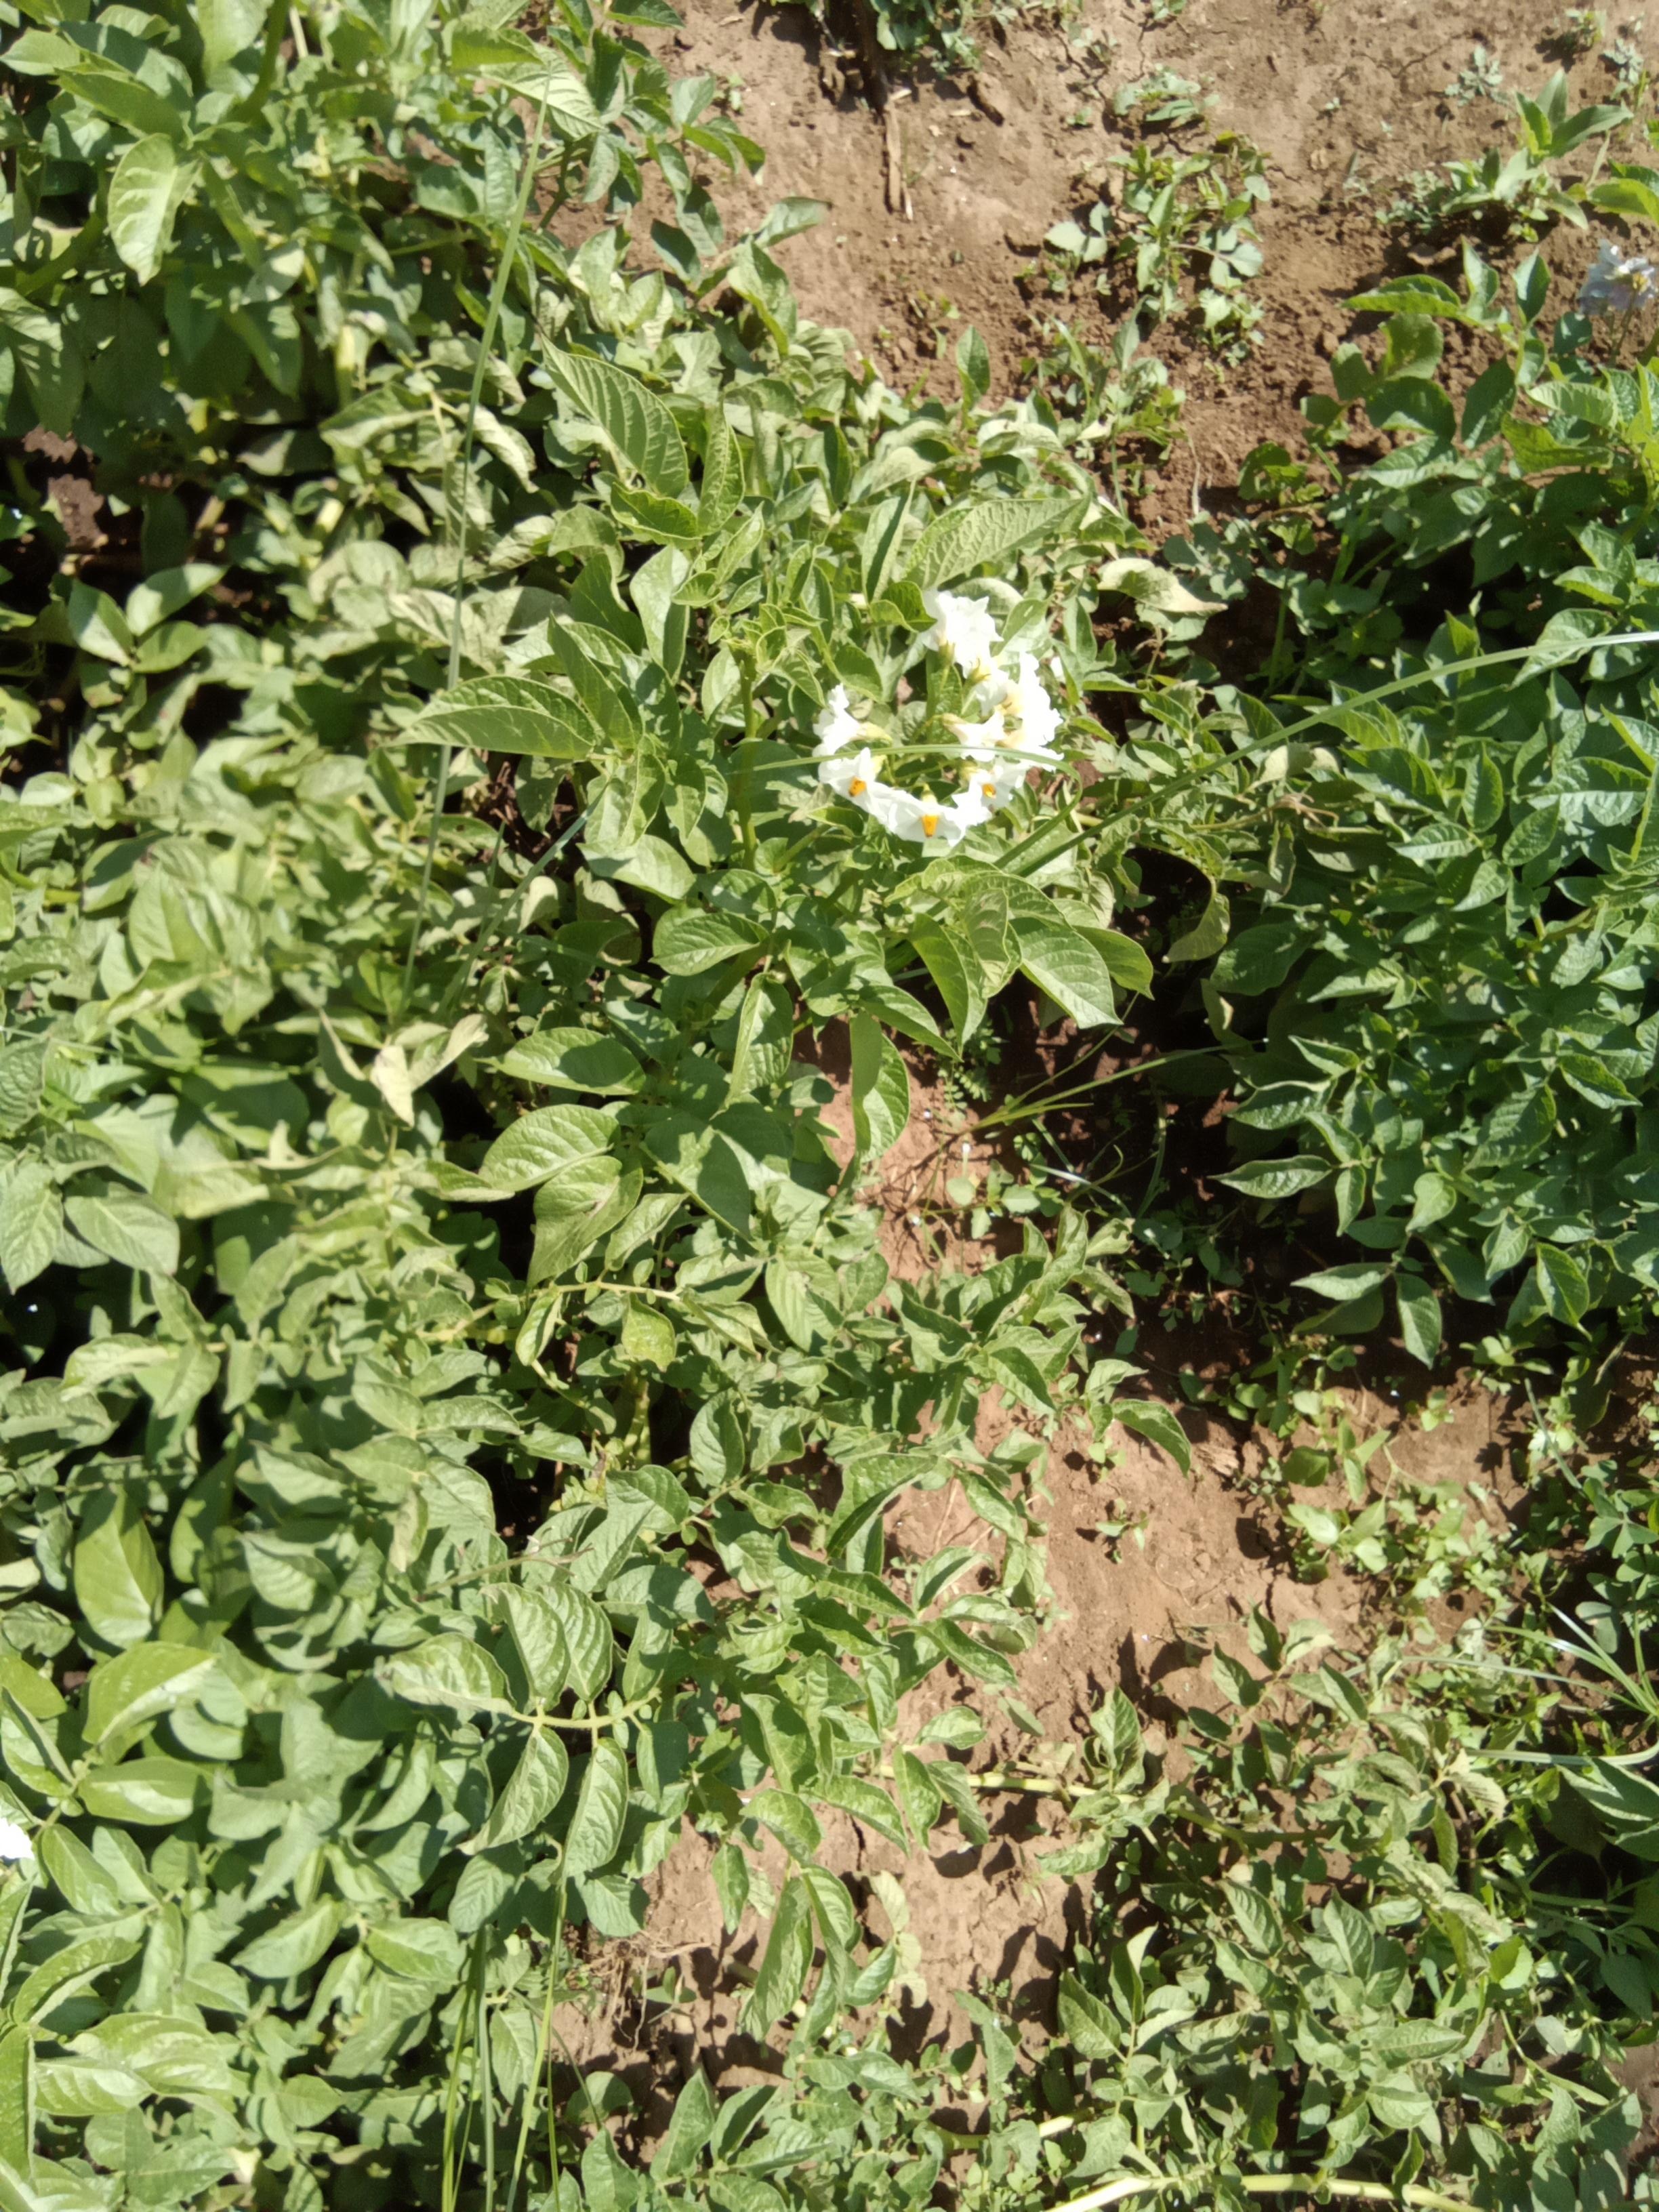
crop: potato
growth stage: vegetative
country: Kenya
